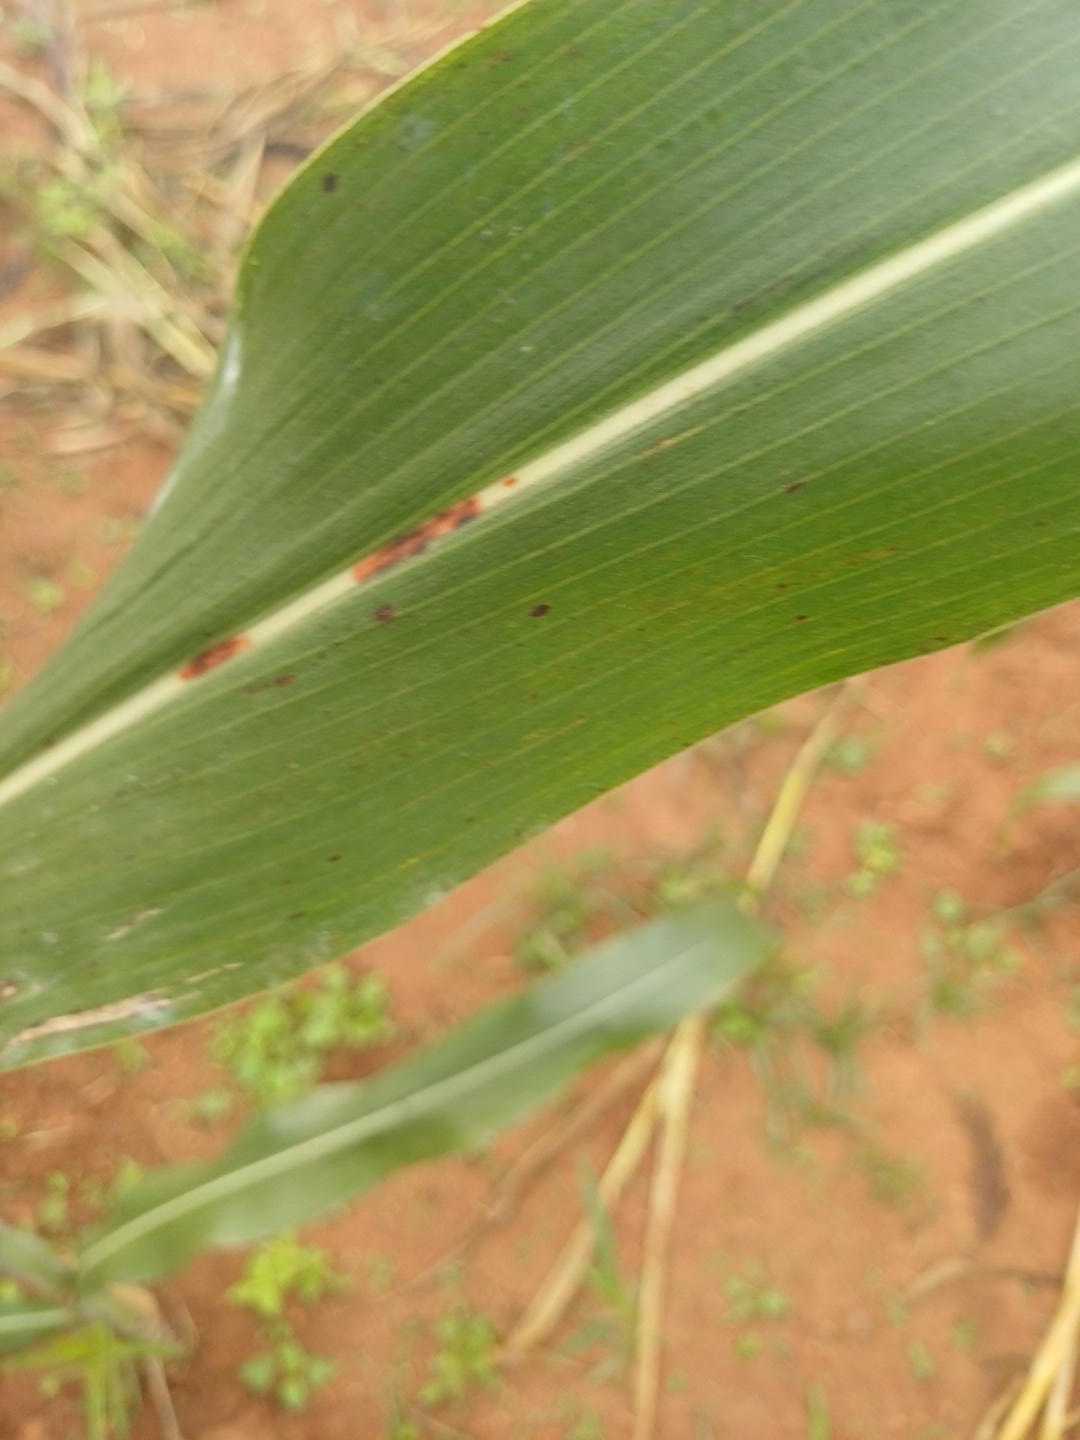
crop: sorghum
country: Kenya
